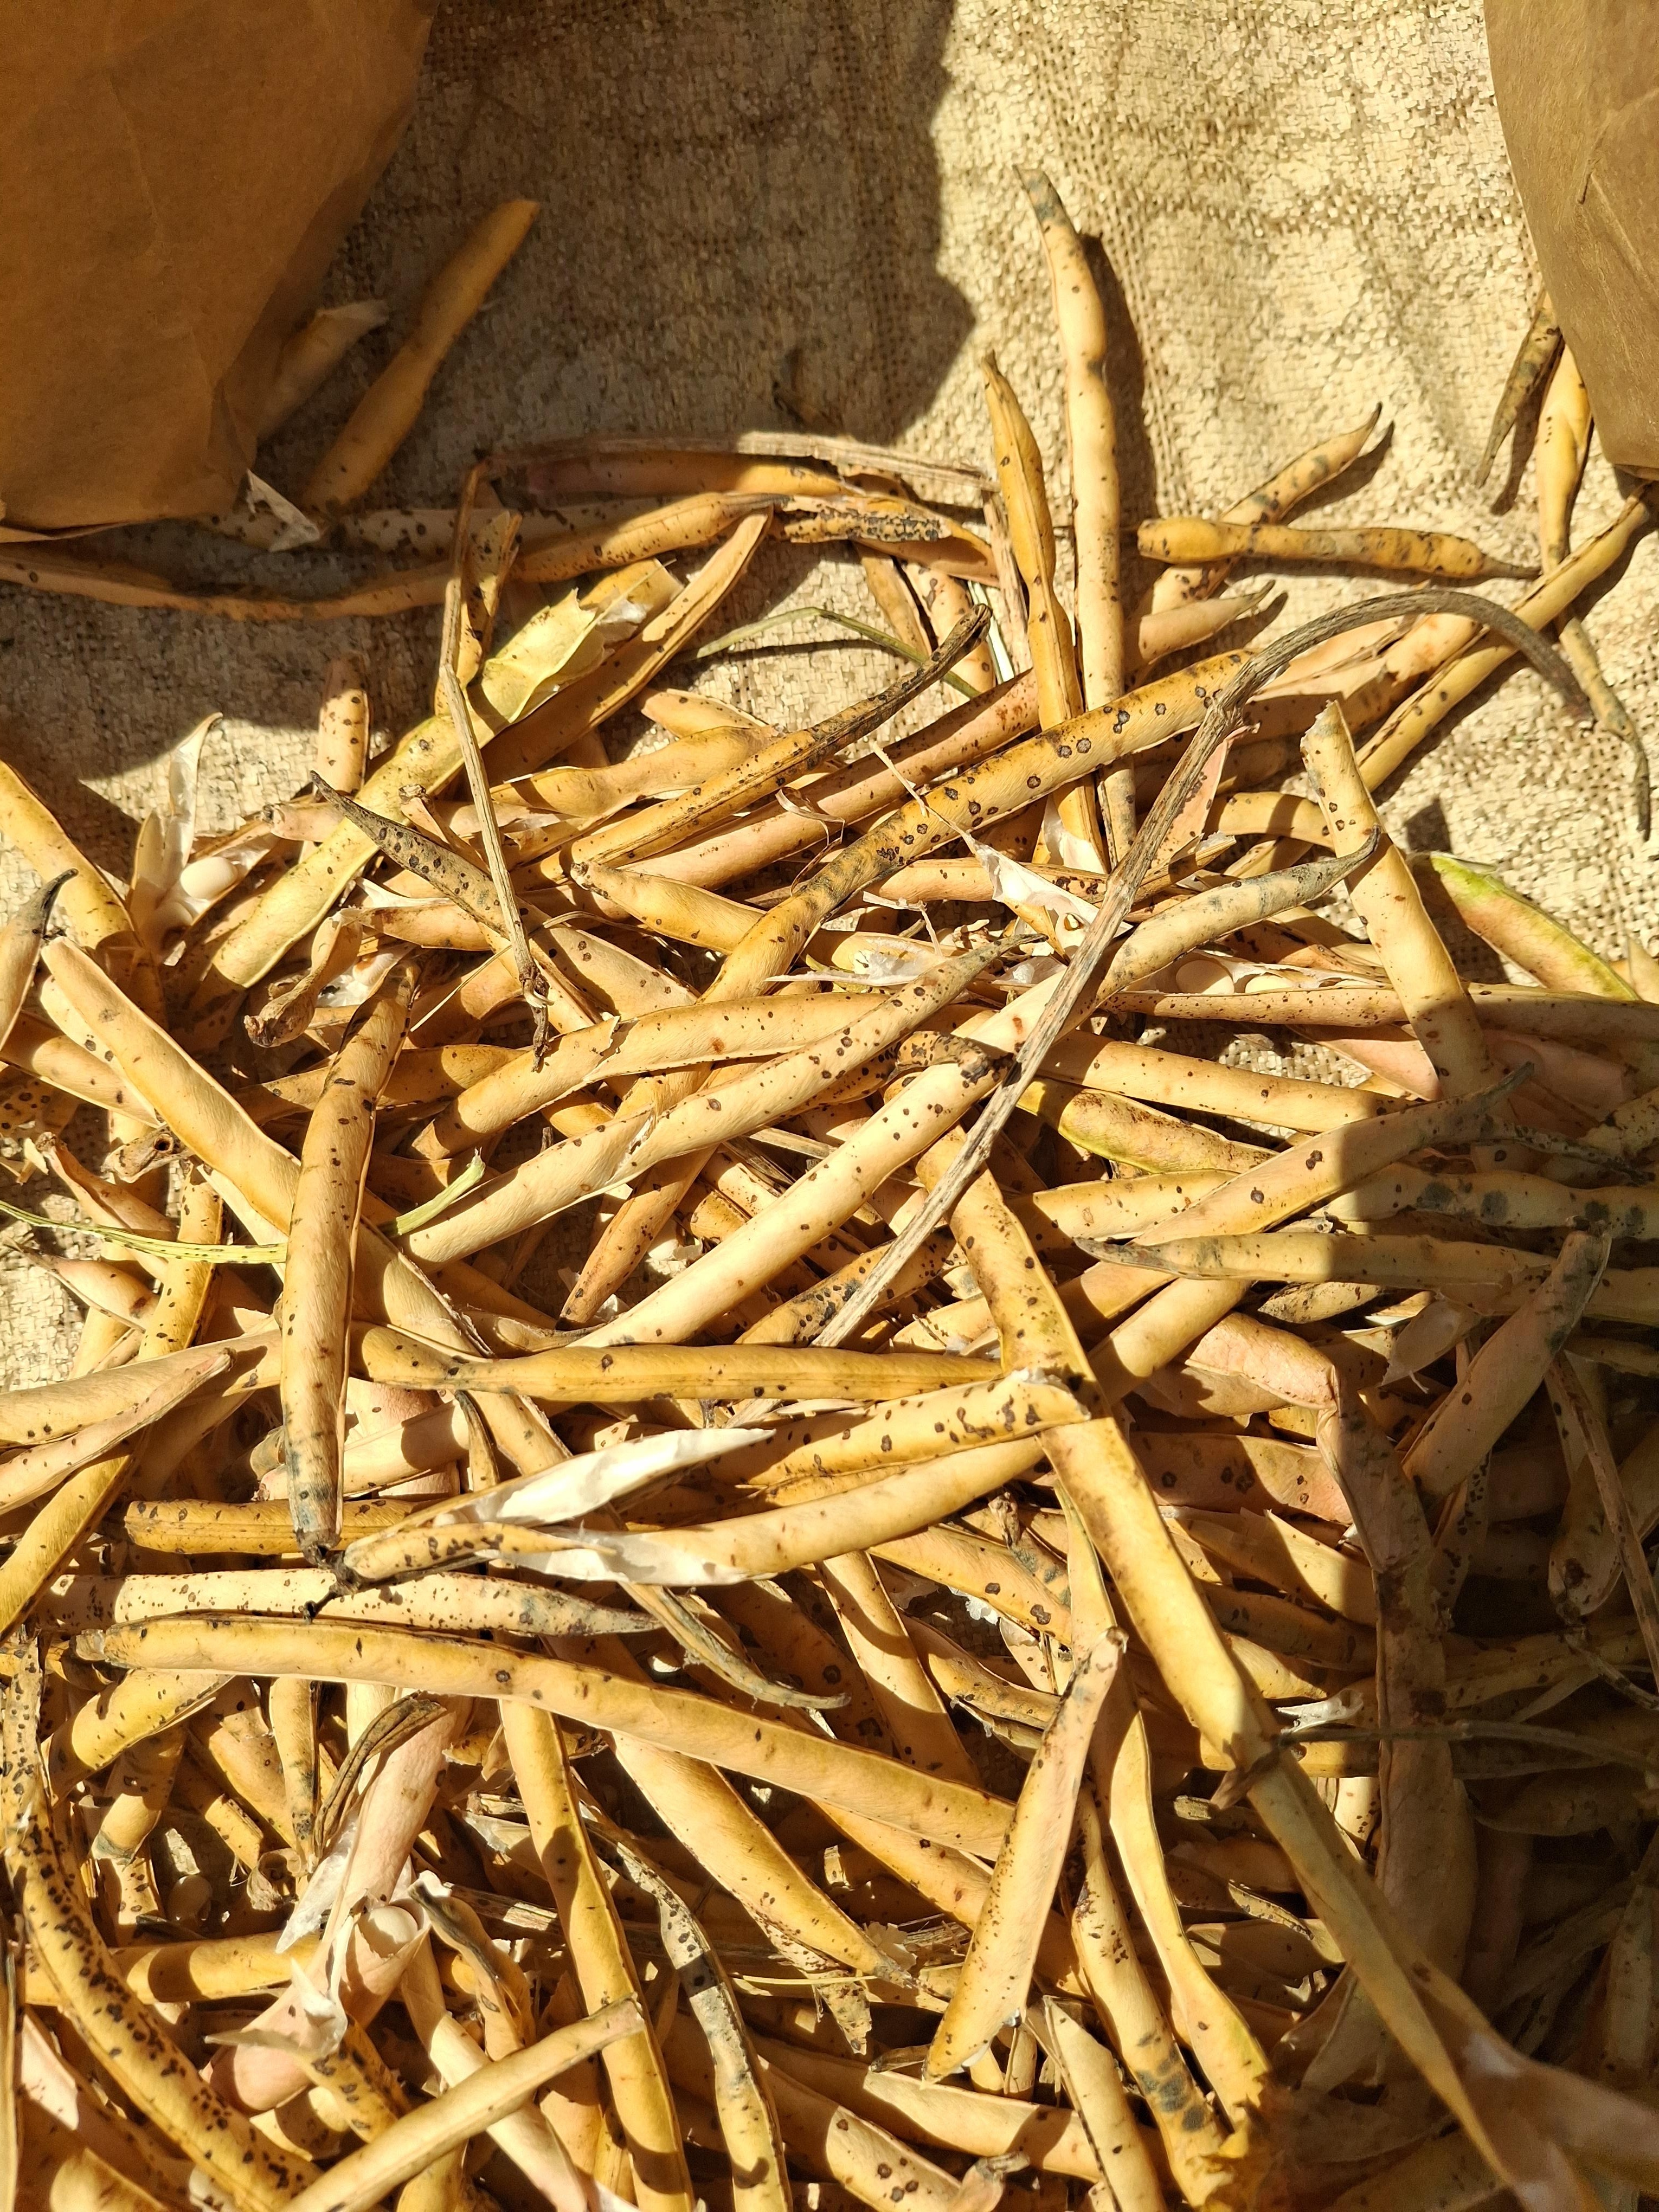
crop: cowpea
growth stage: harvest
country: Nigeria
